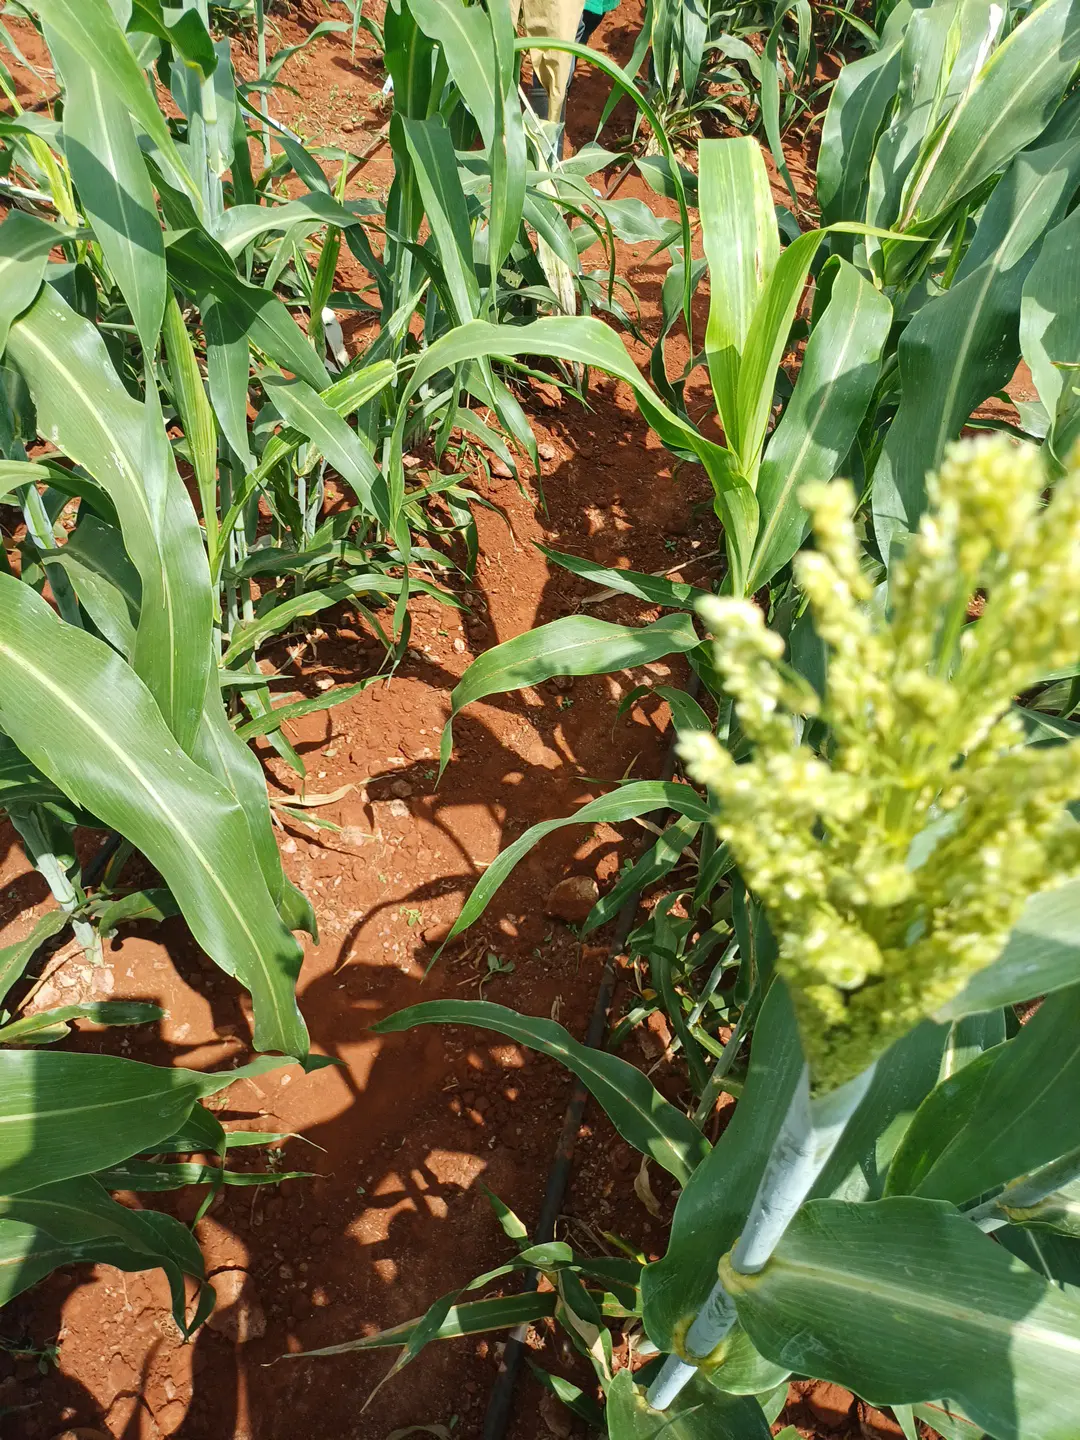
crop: sorghum
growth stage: vegetative
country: Kenya
